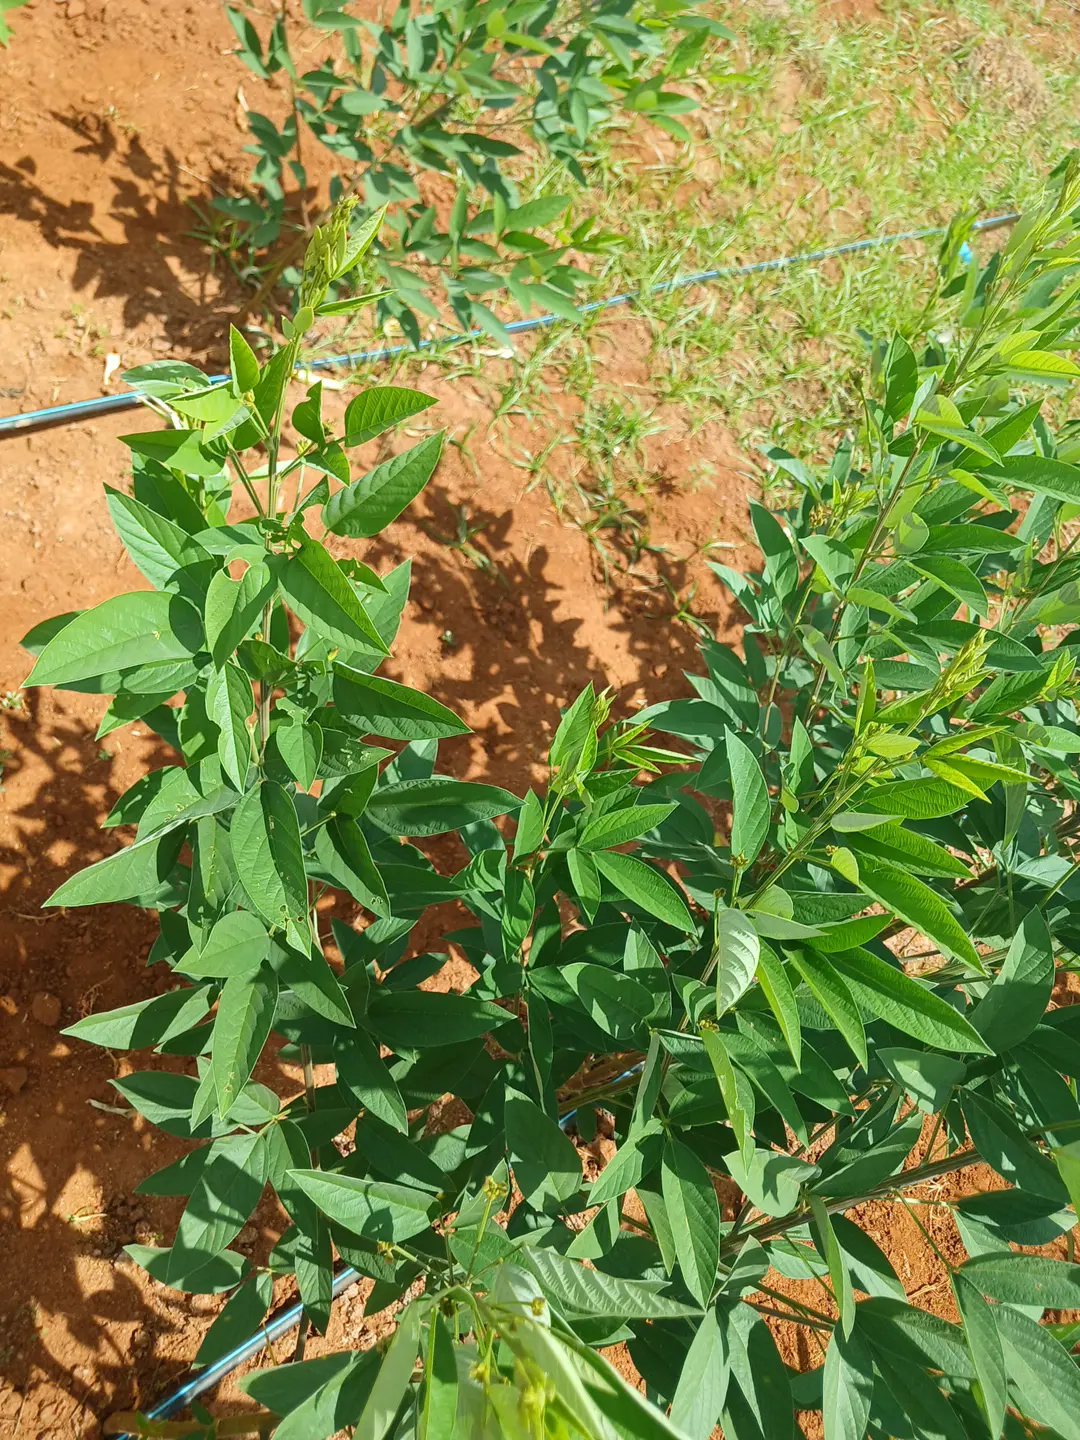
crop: pigeonpea
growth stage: vegetative
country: Kenya
